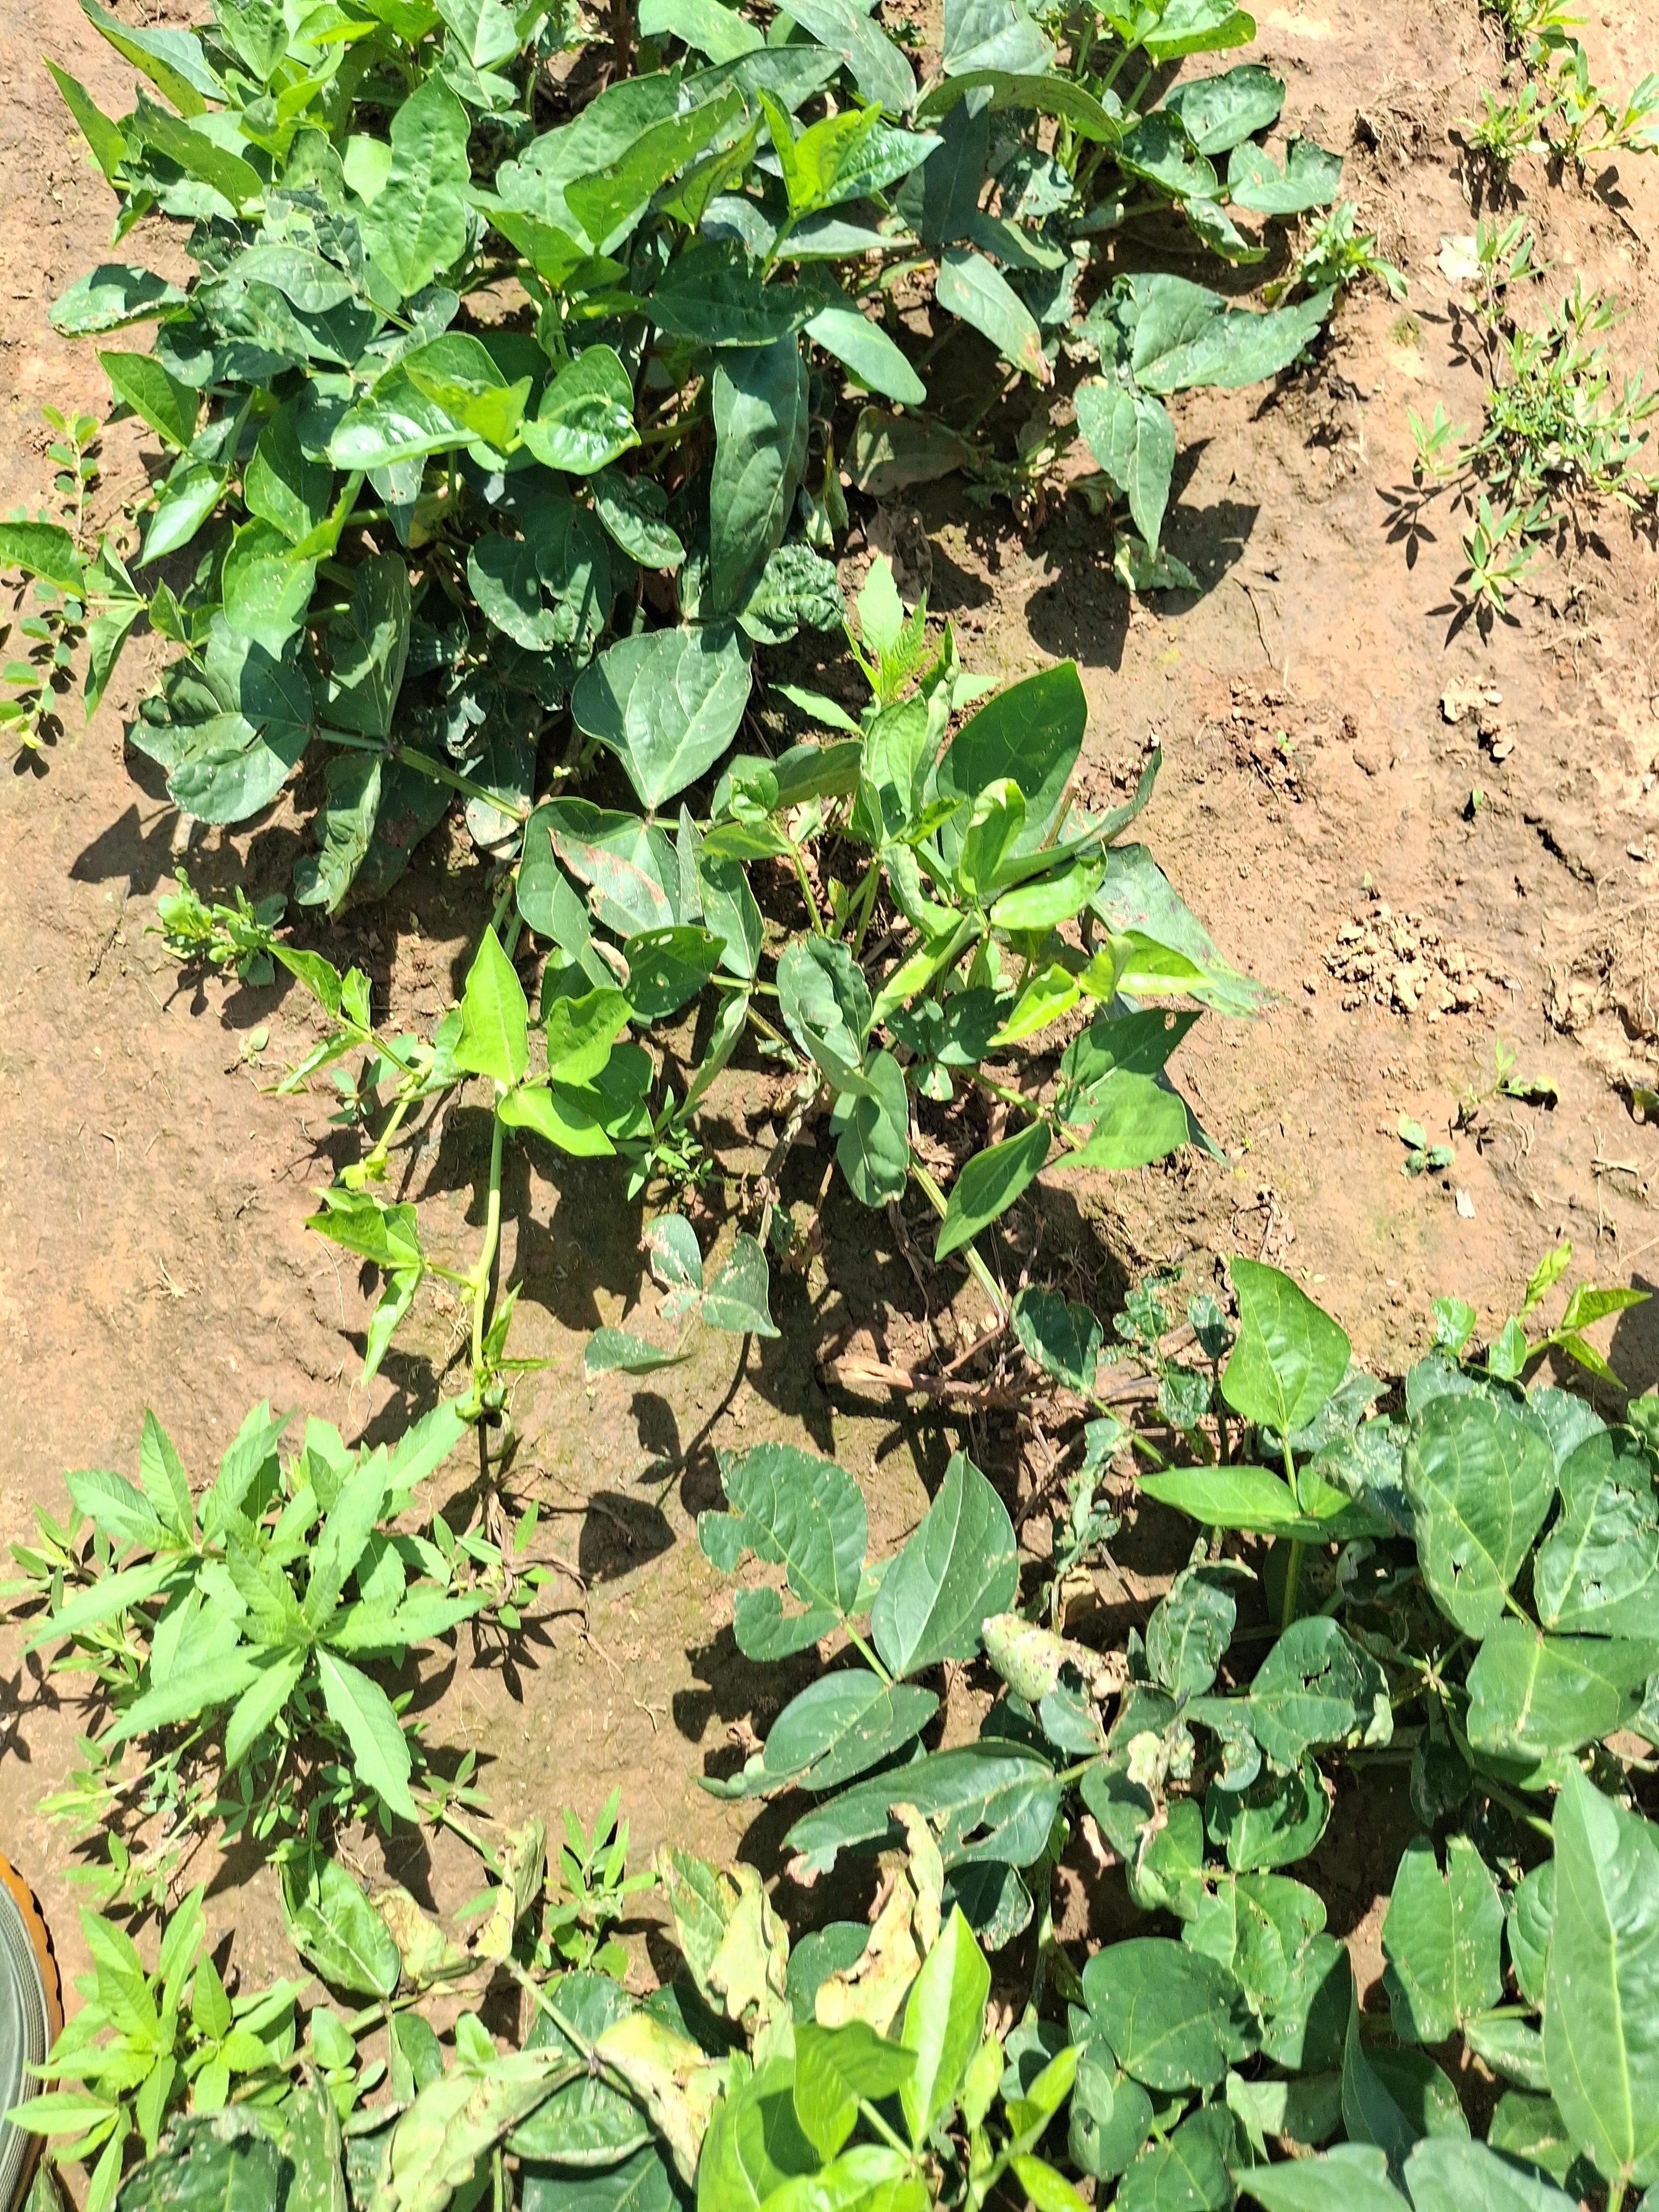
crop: cowpea
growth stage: flowering
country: Nigeria
